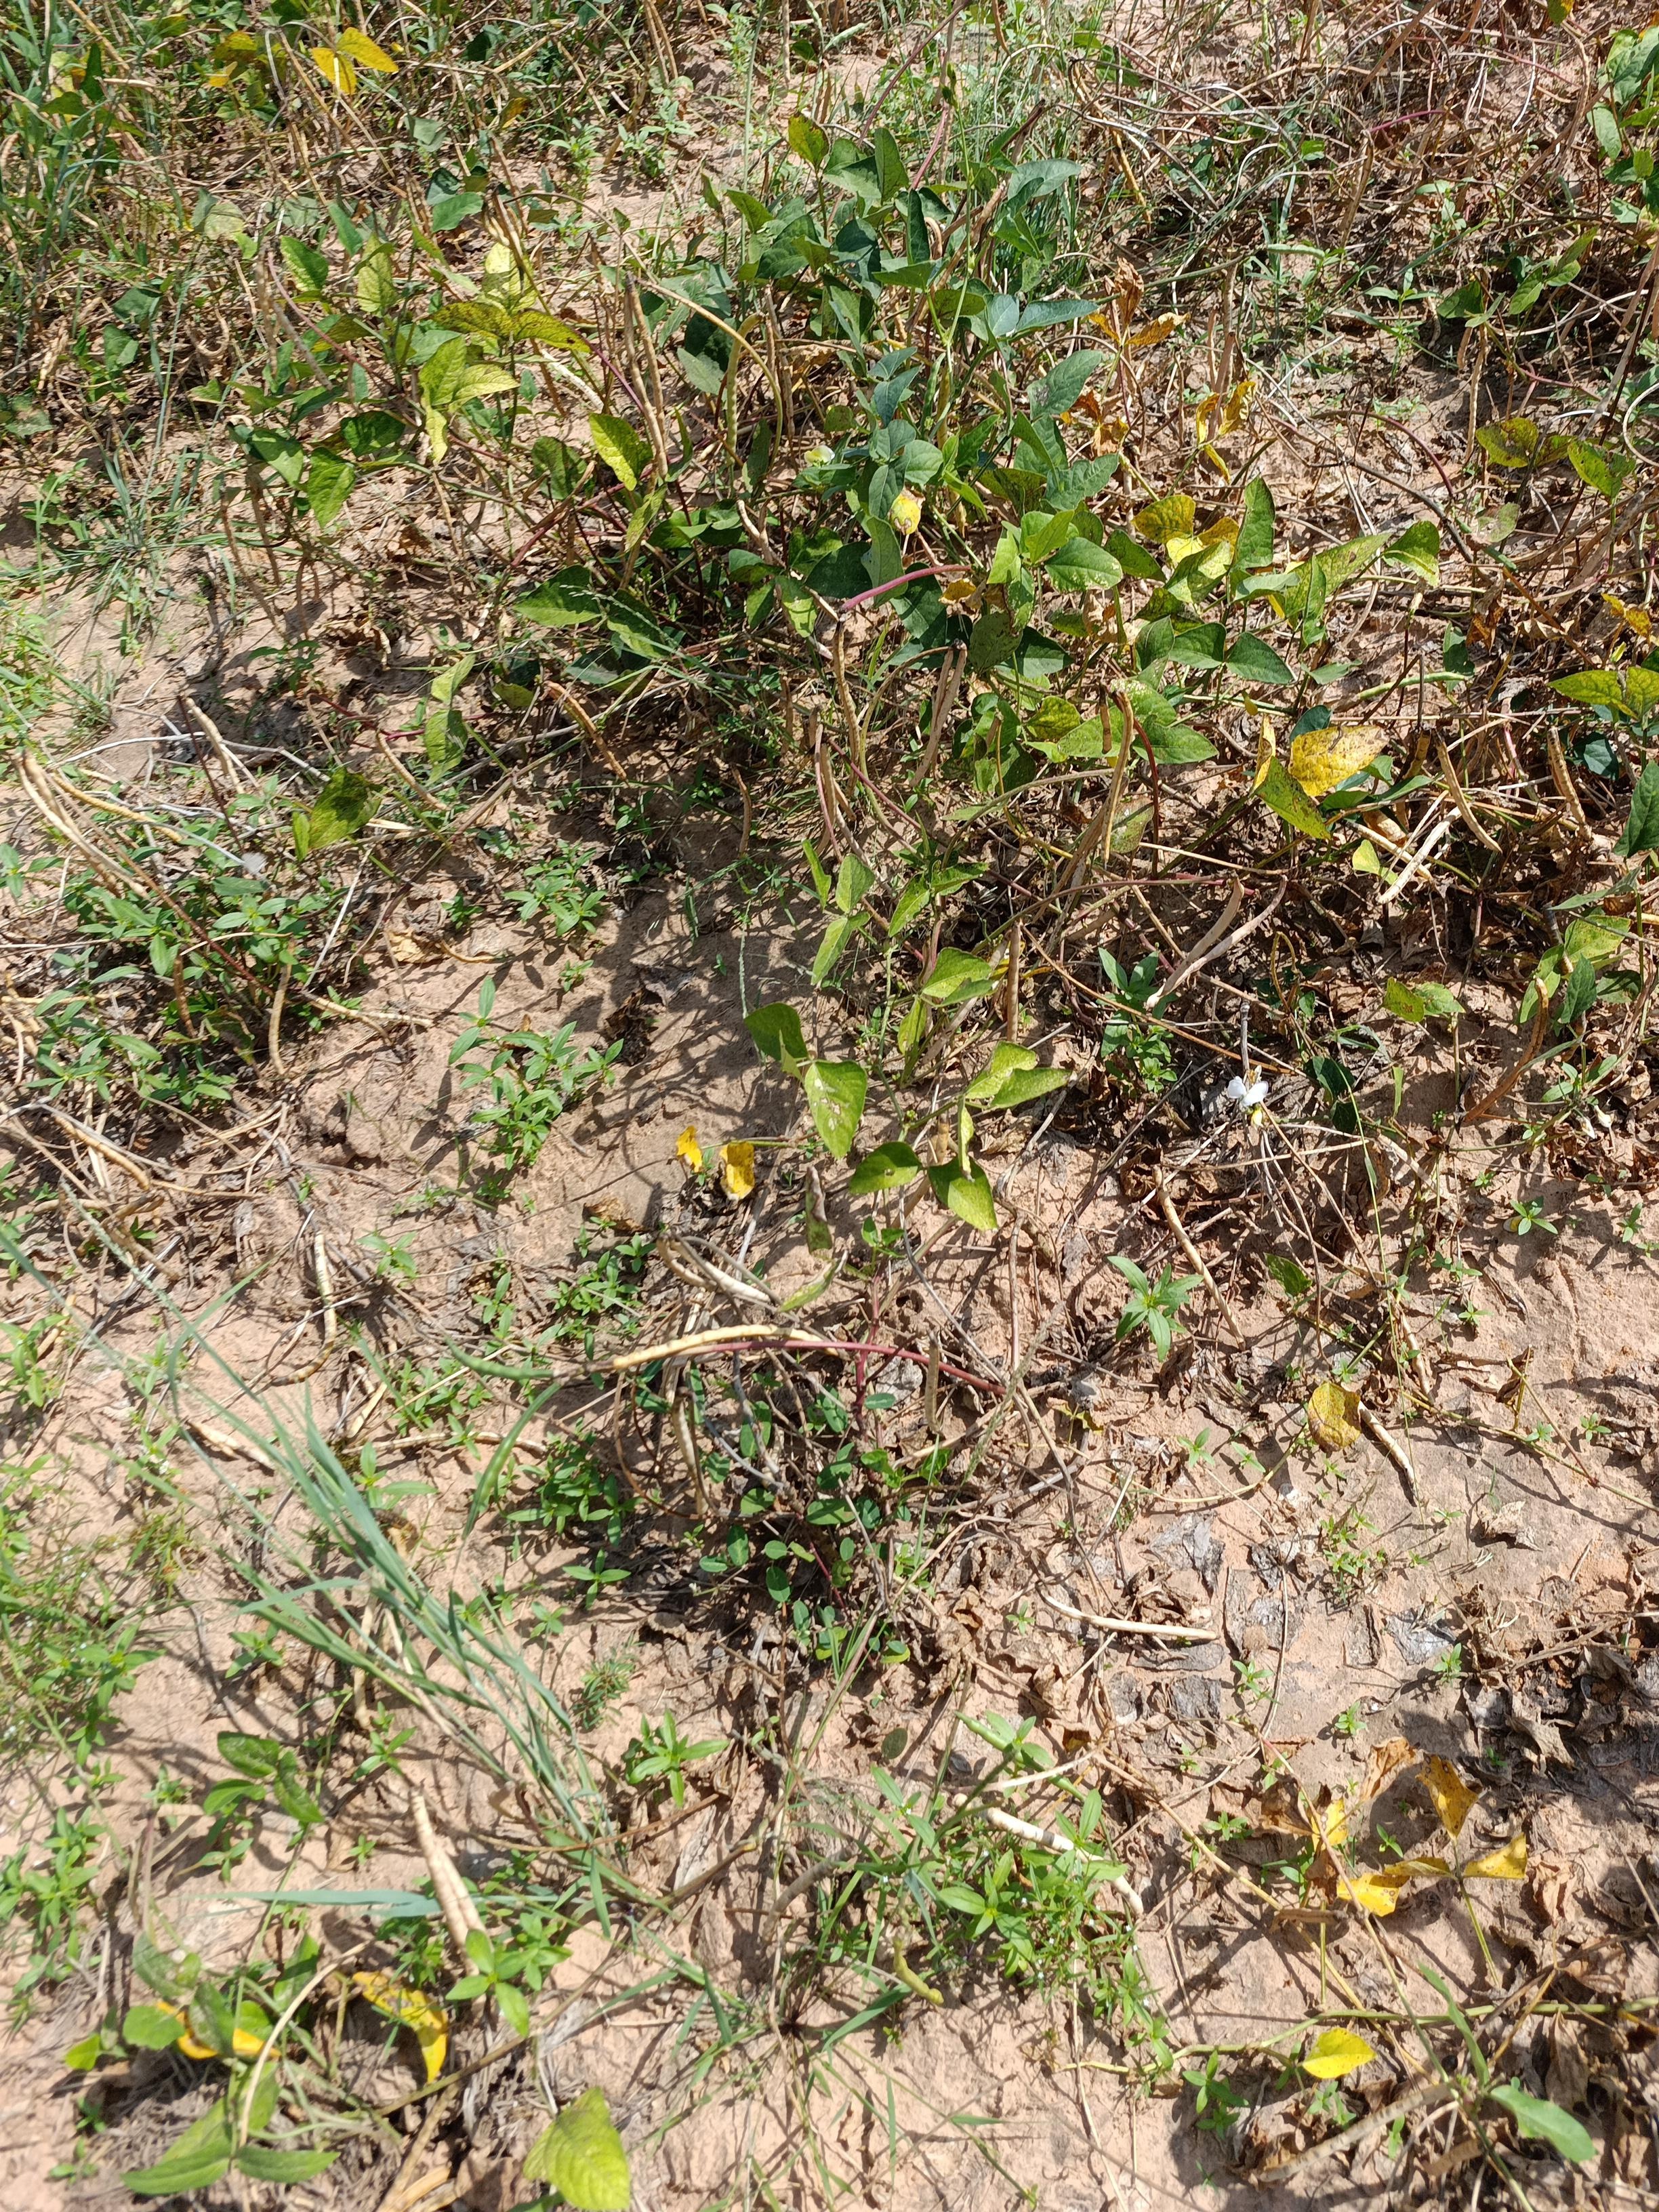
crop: cowpea
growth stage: maturity
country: Nigeria
